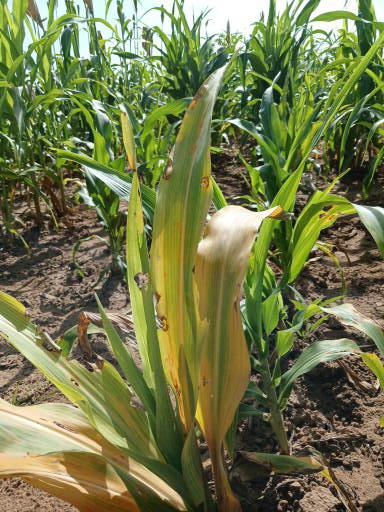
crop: sorghum
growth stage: vegetative
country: Senegal
